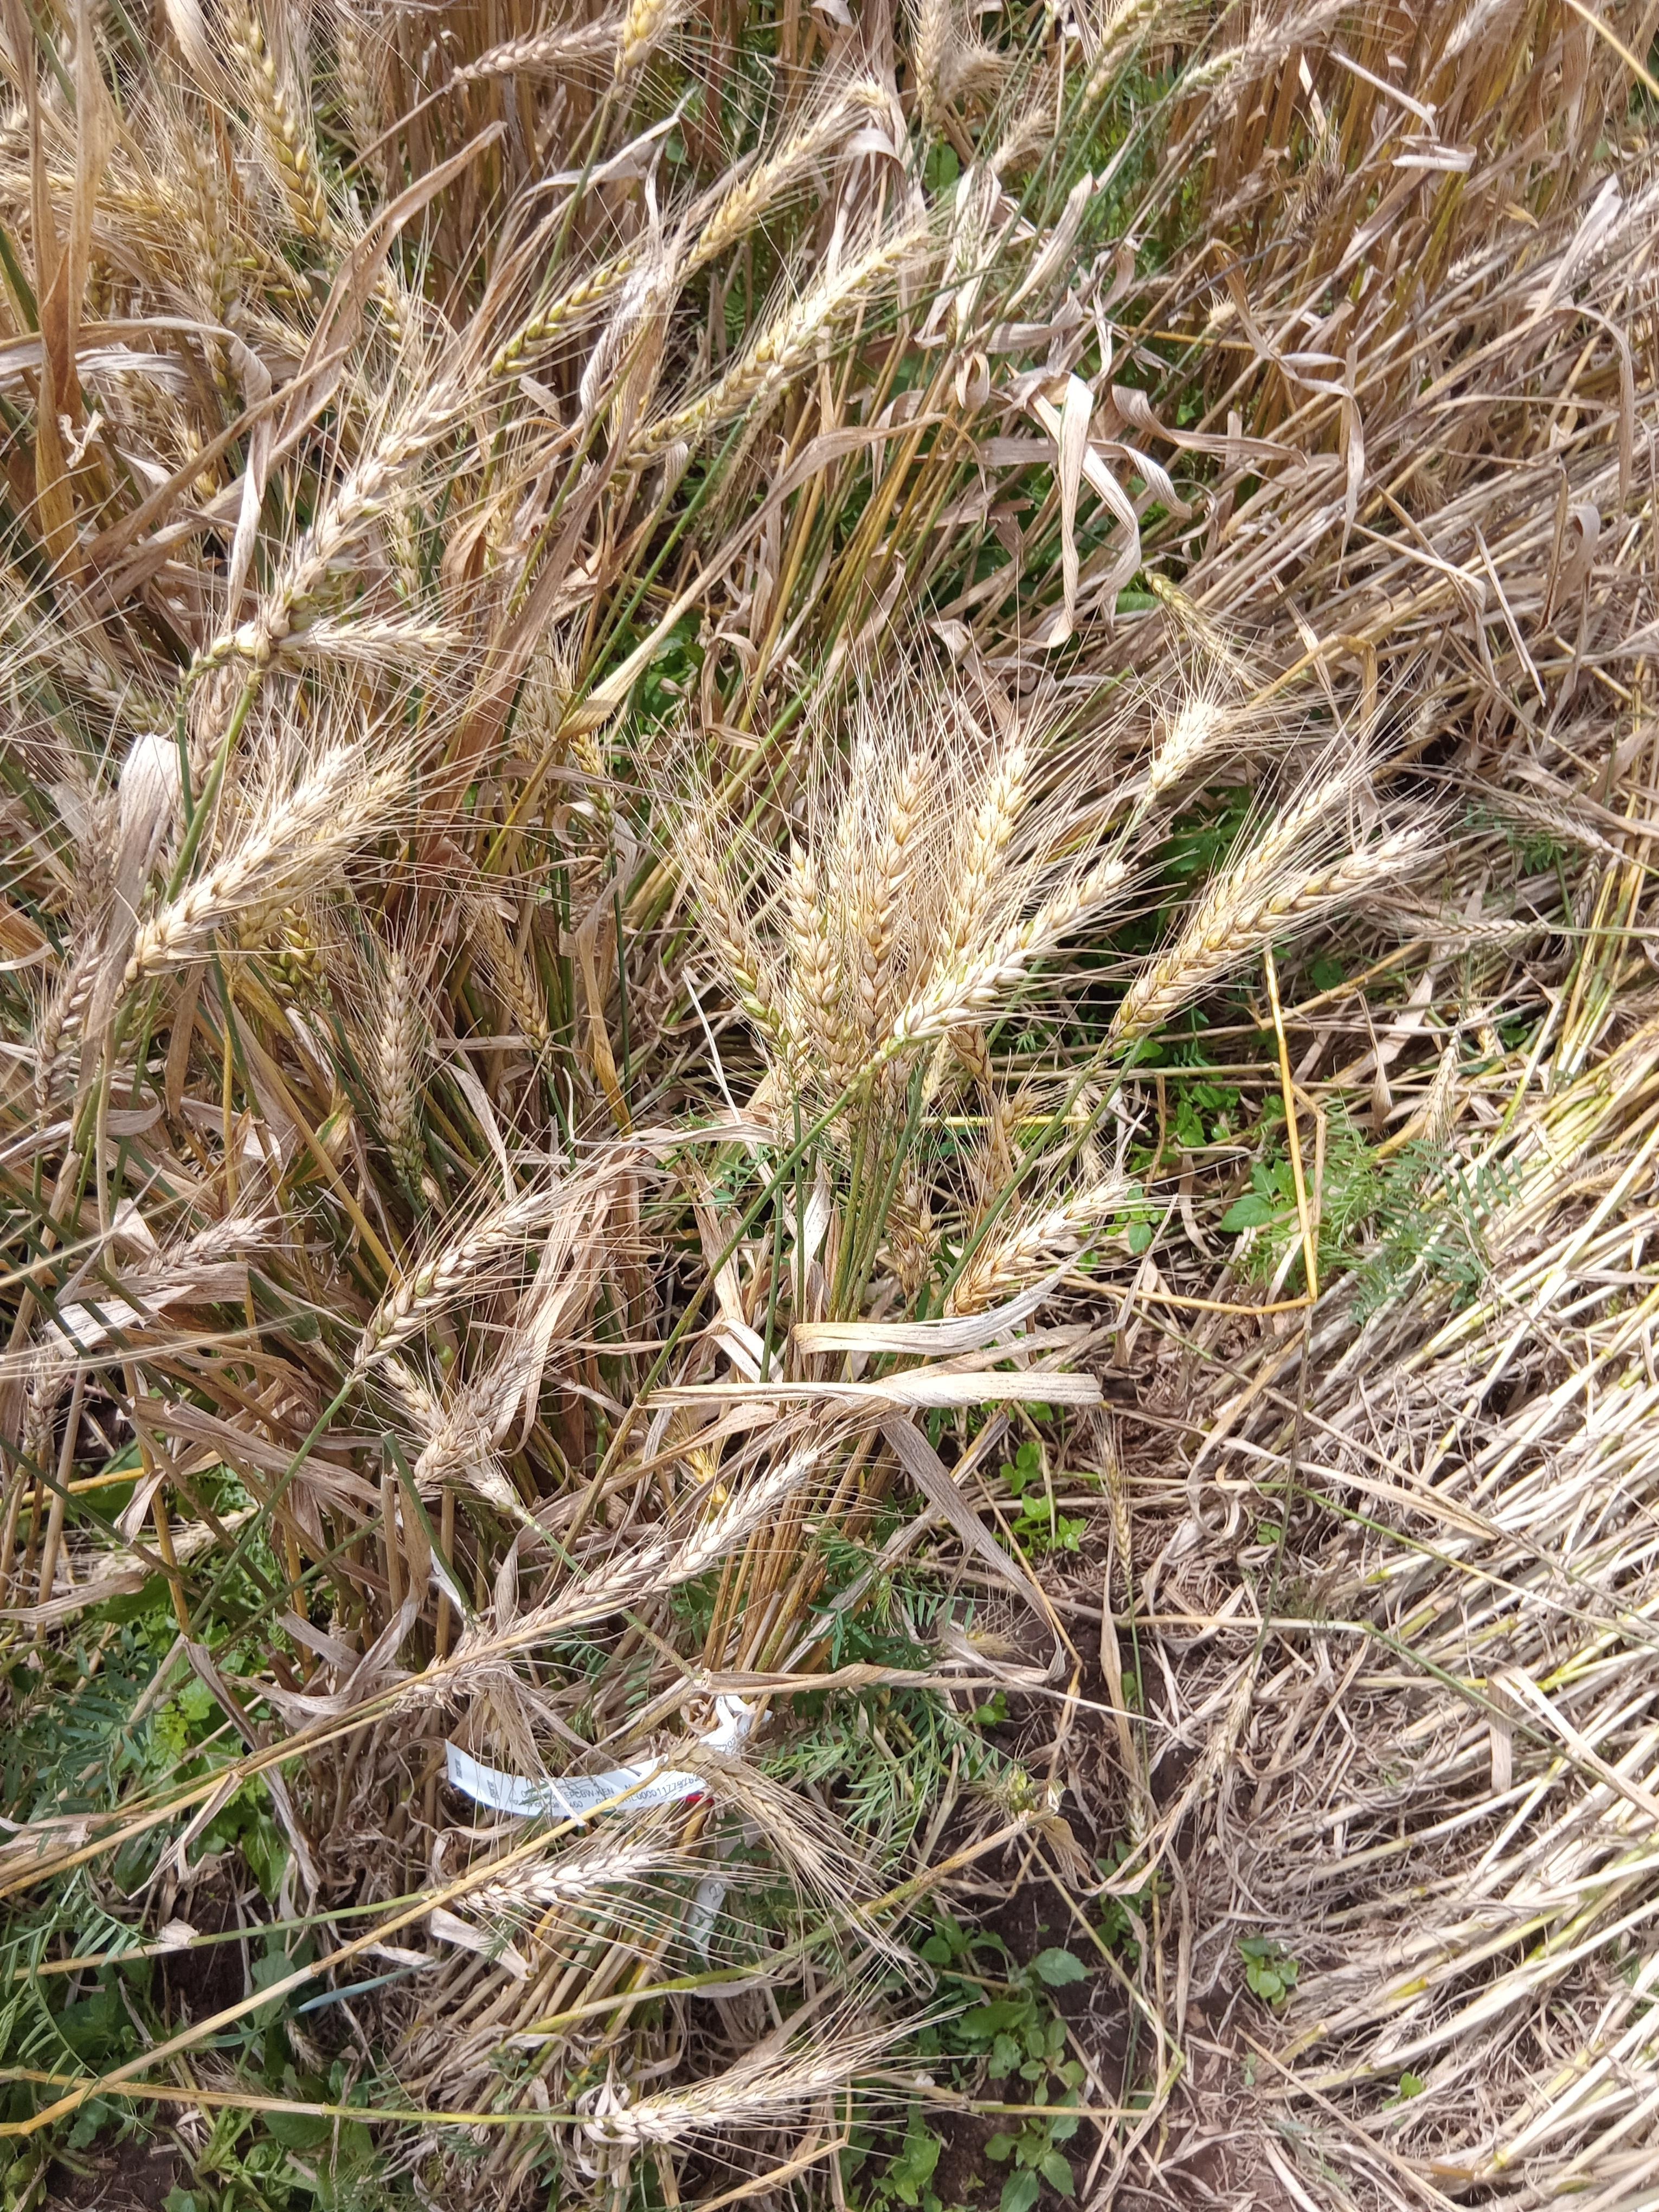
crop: wheat
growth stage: maturity
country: Kenya
